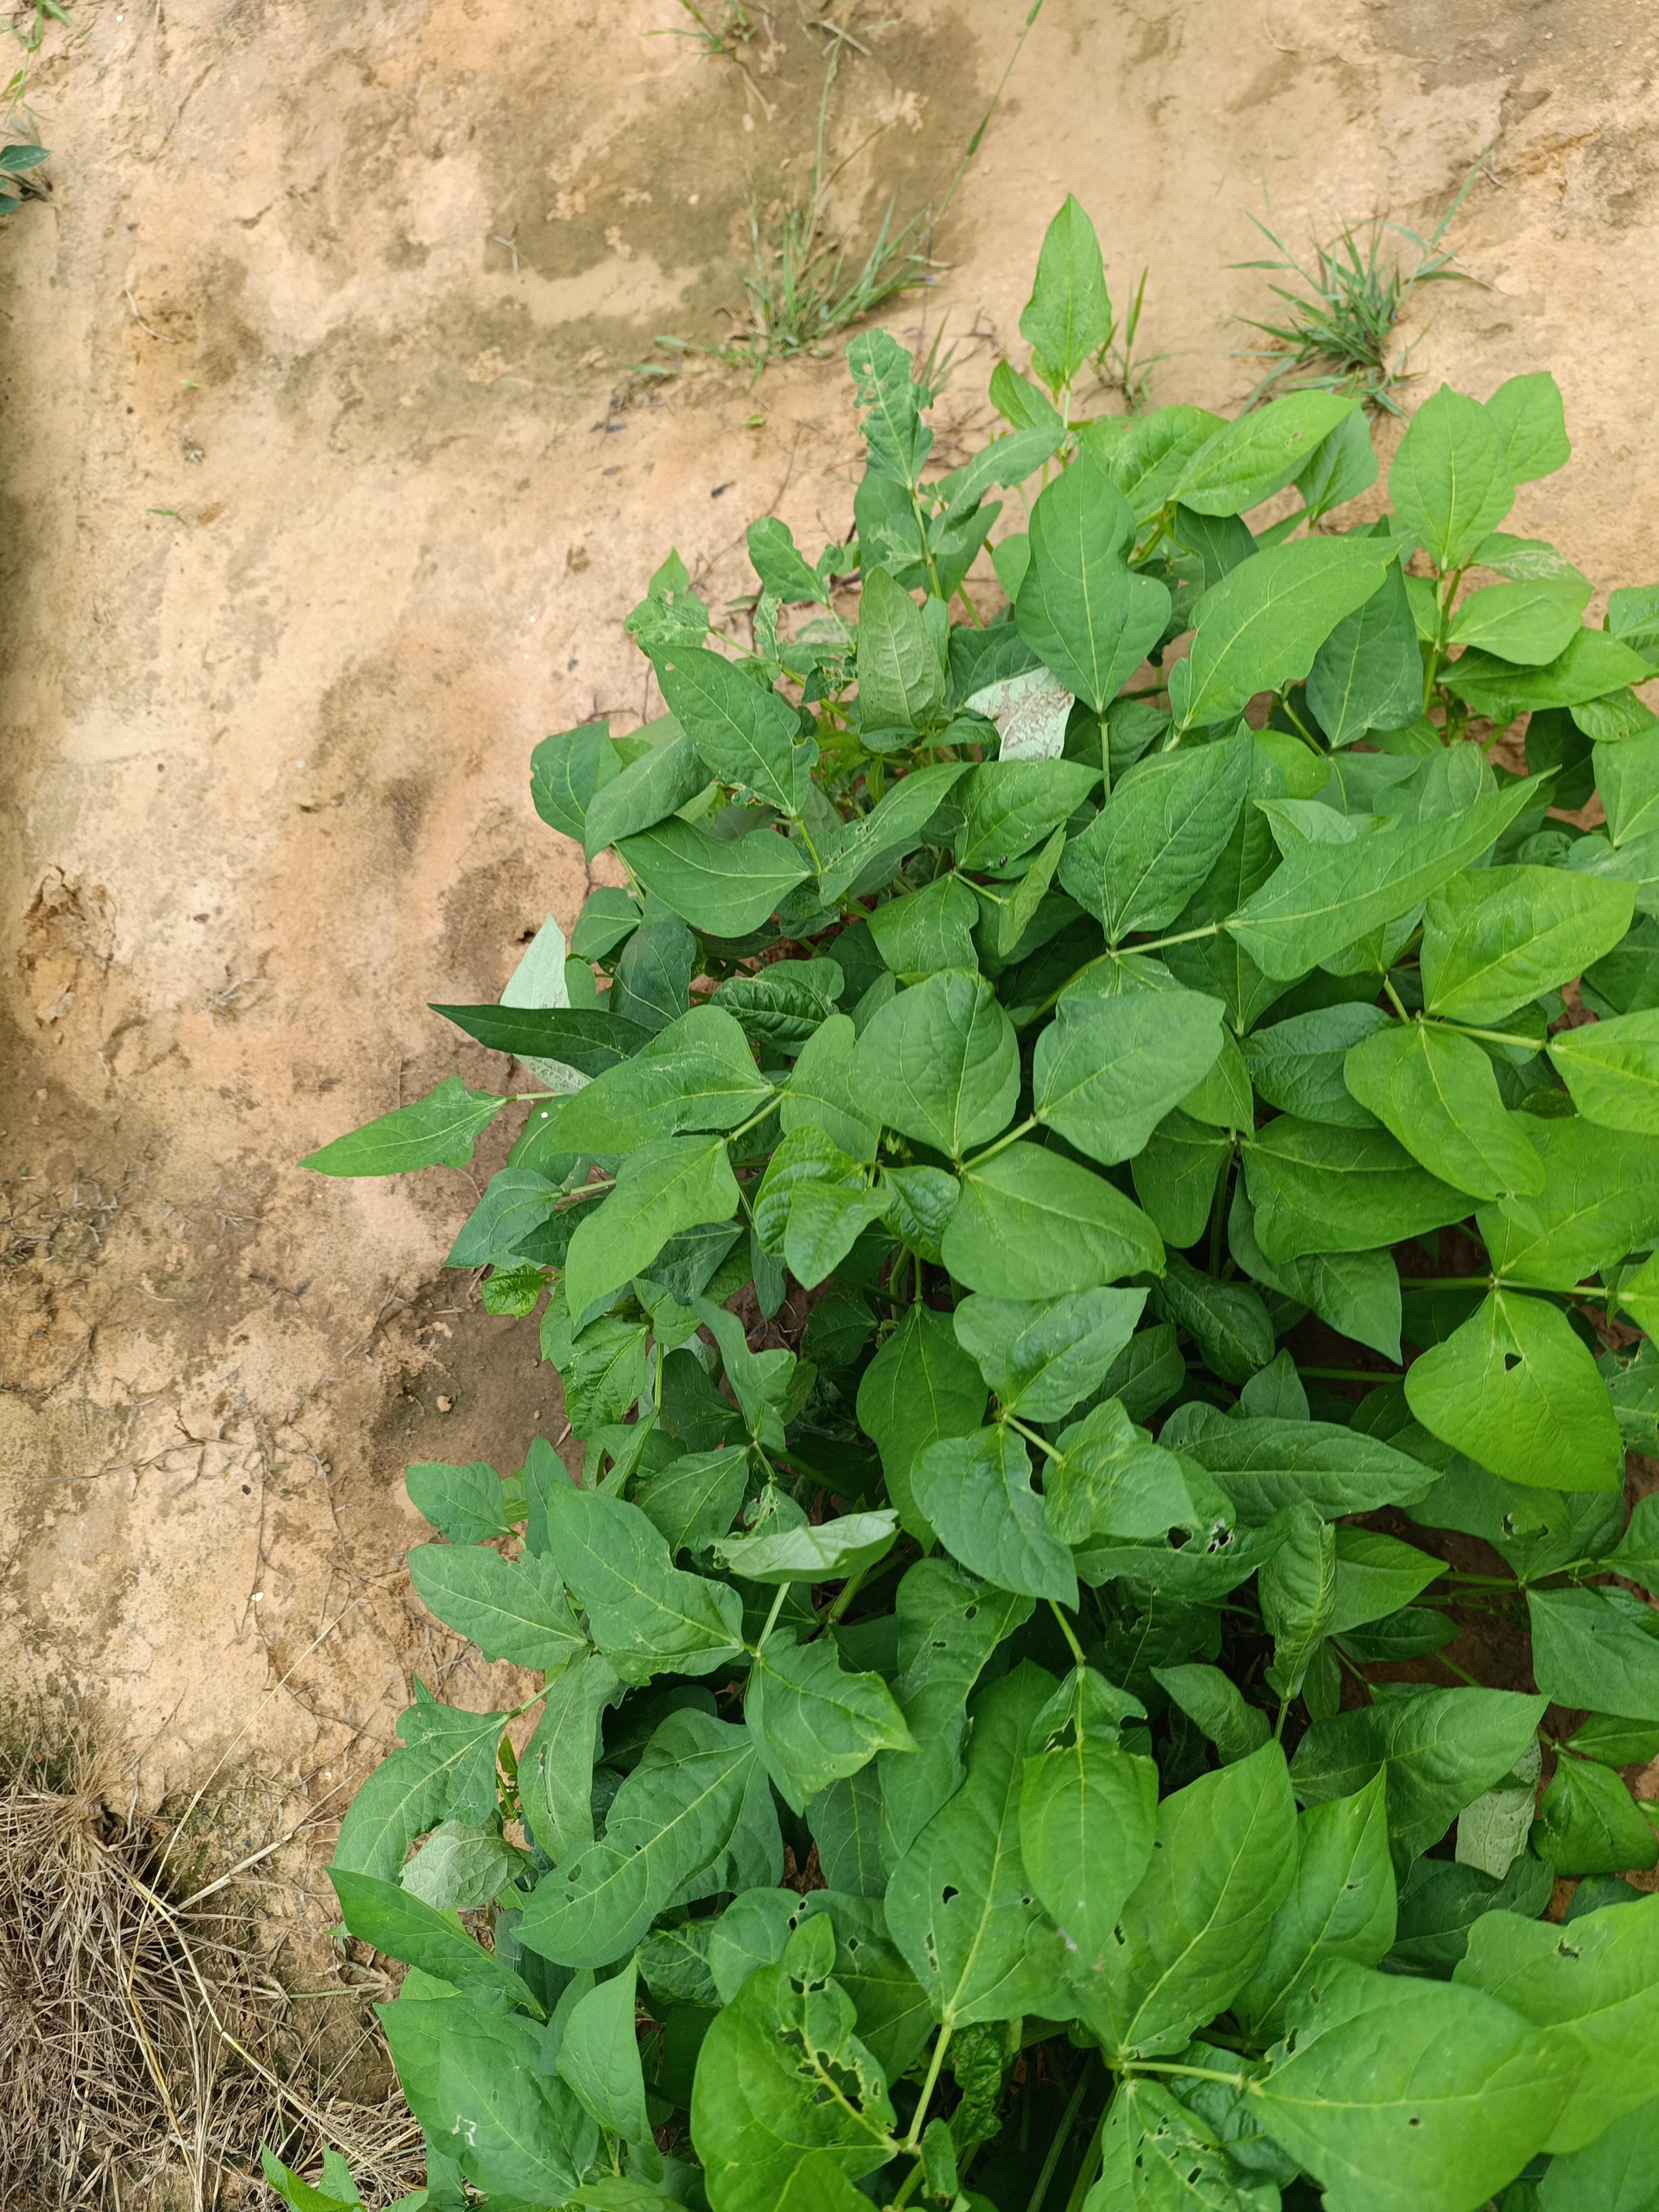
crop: cowpea
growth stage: emergence
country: Nigeria
